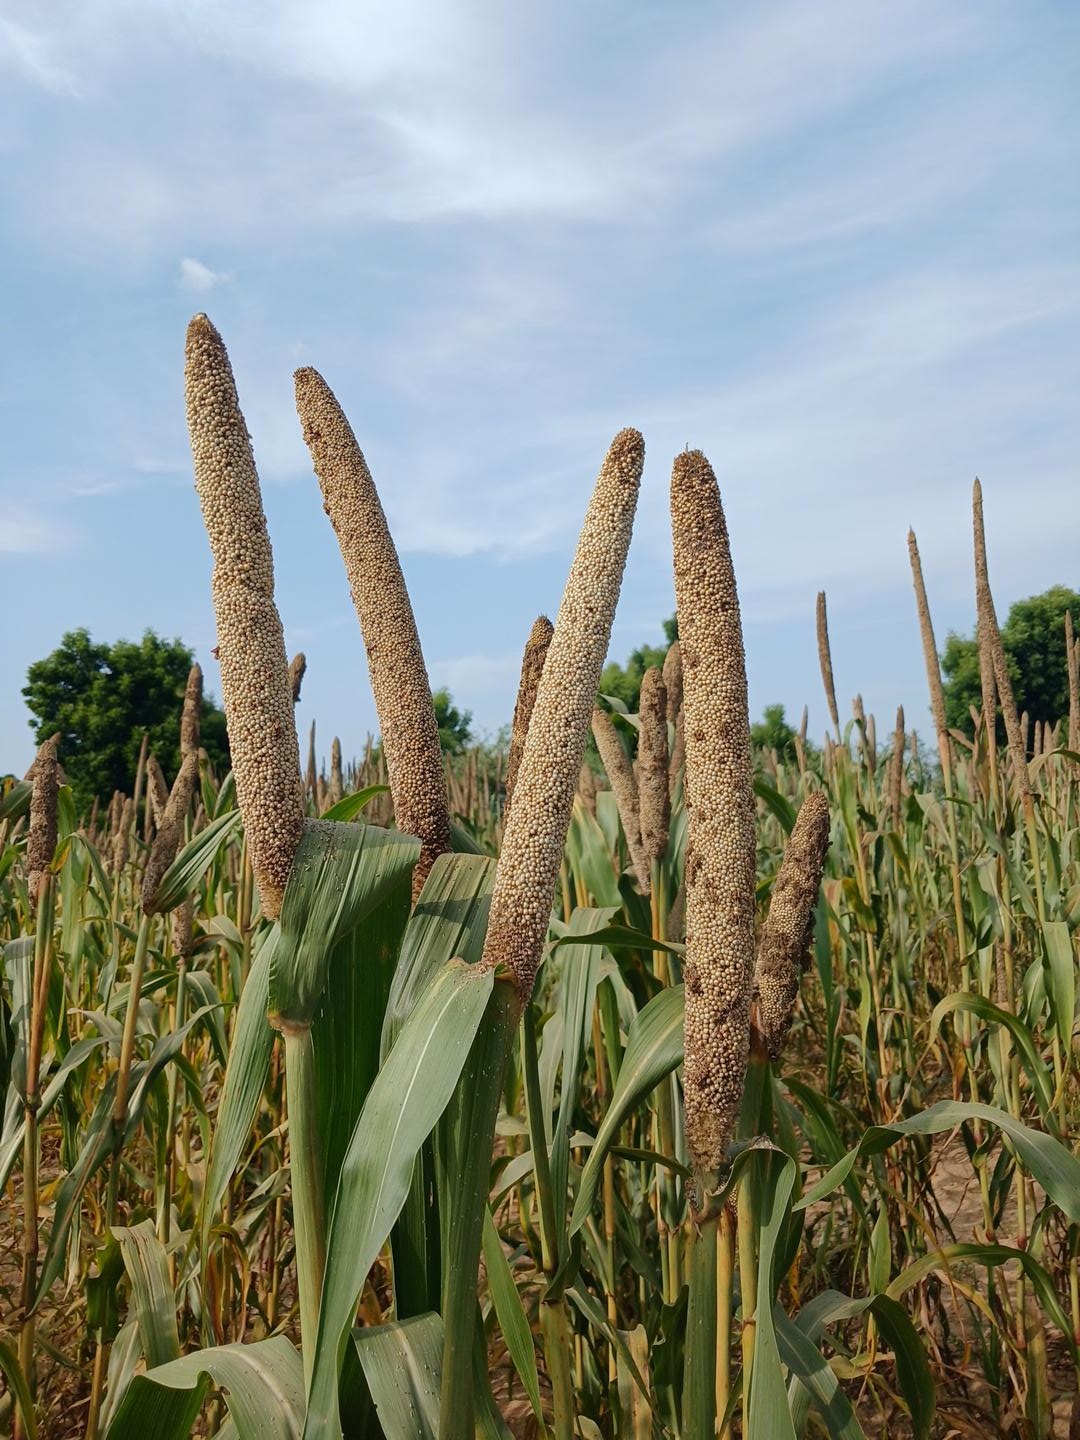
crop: pearl millet
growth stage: maturity
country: Senegal
